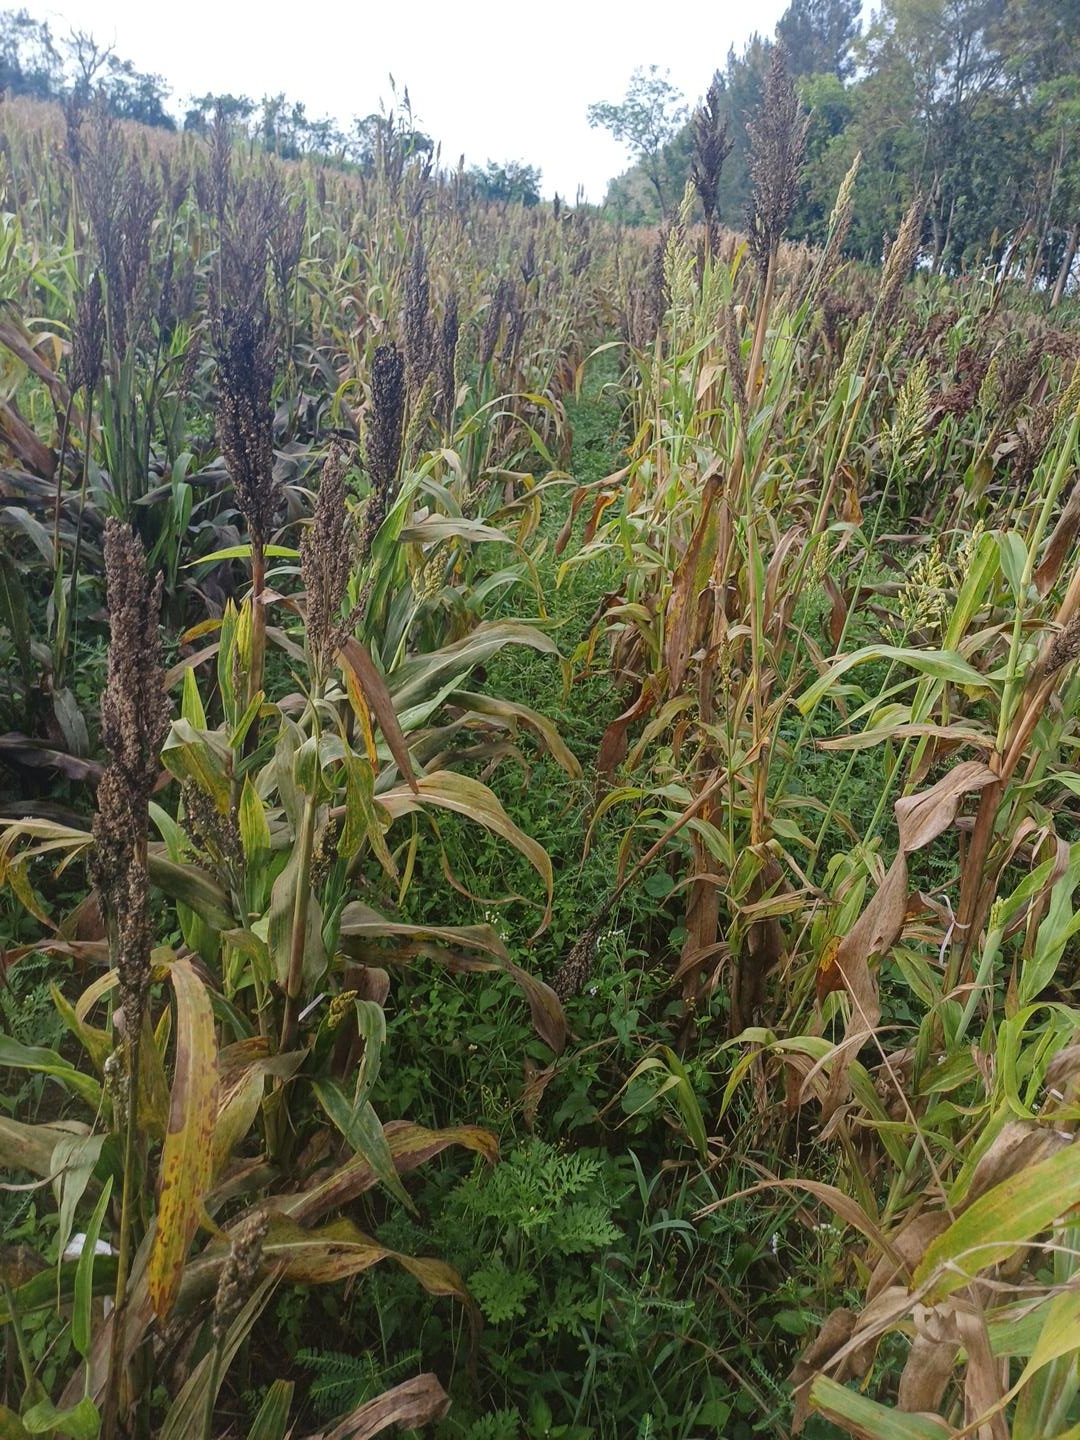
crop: sorghum
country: Kenya
